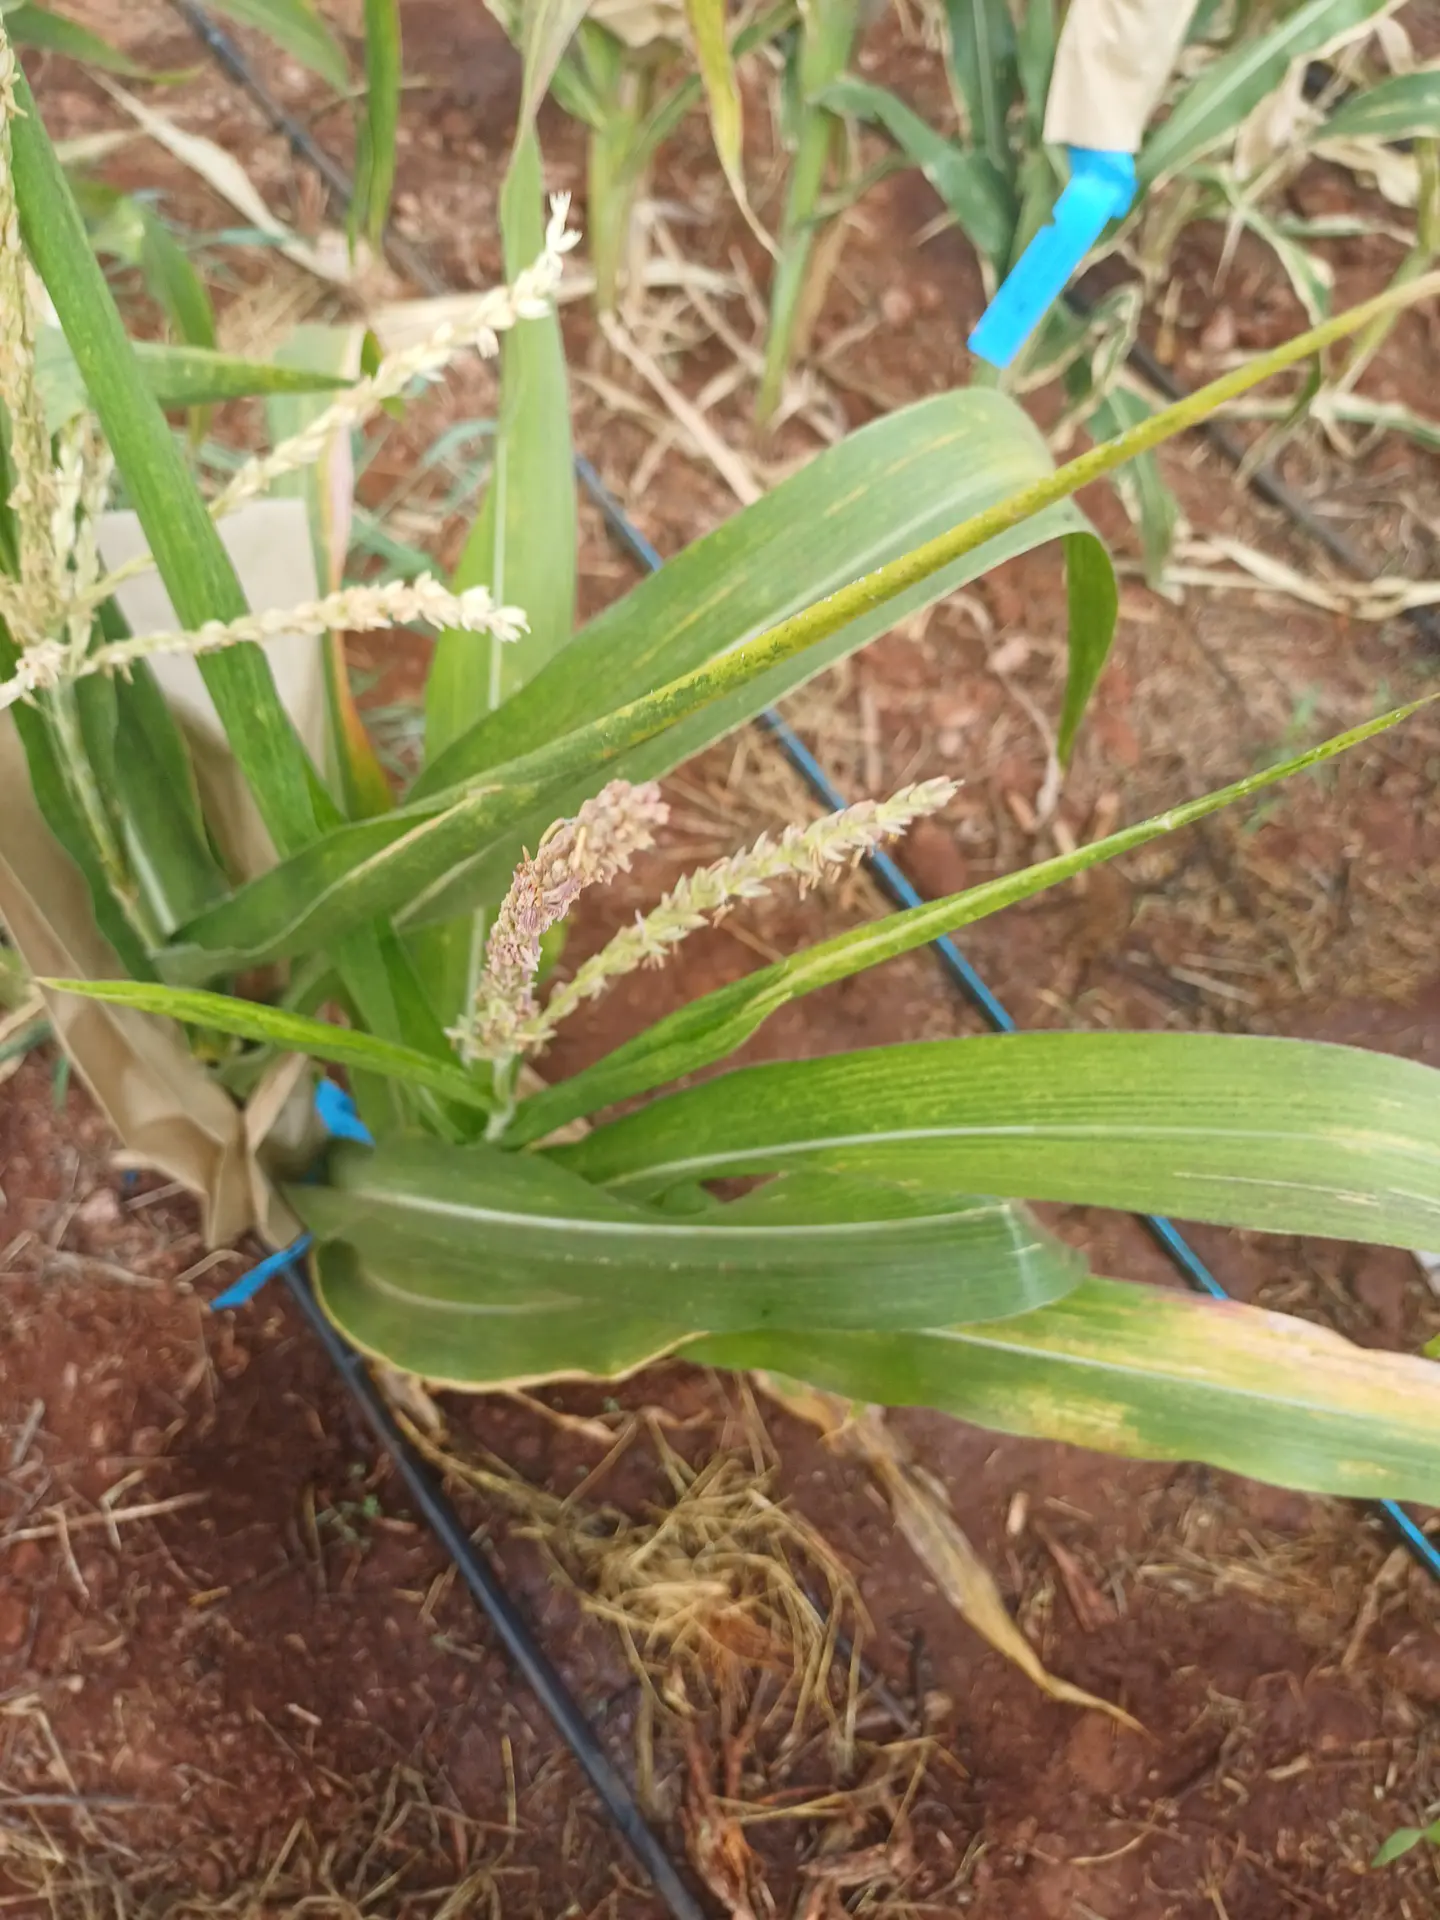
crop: maize
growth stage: flowering
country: Kenya
